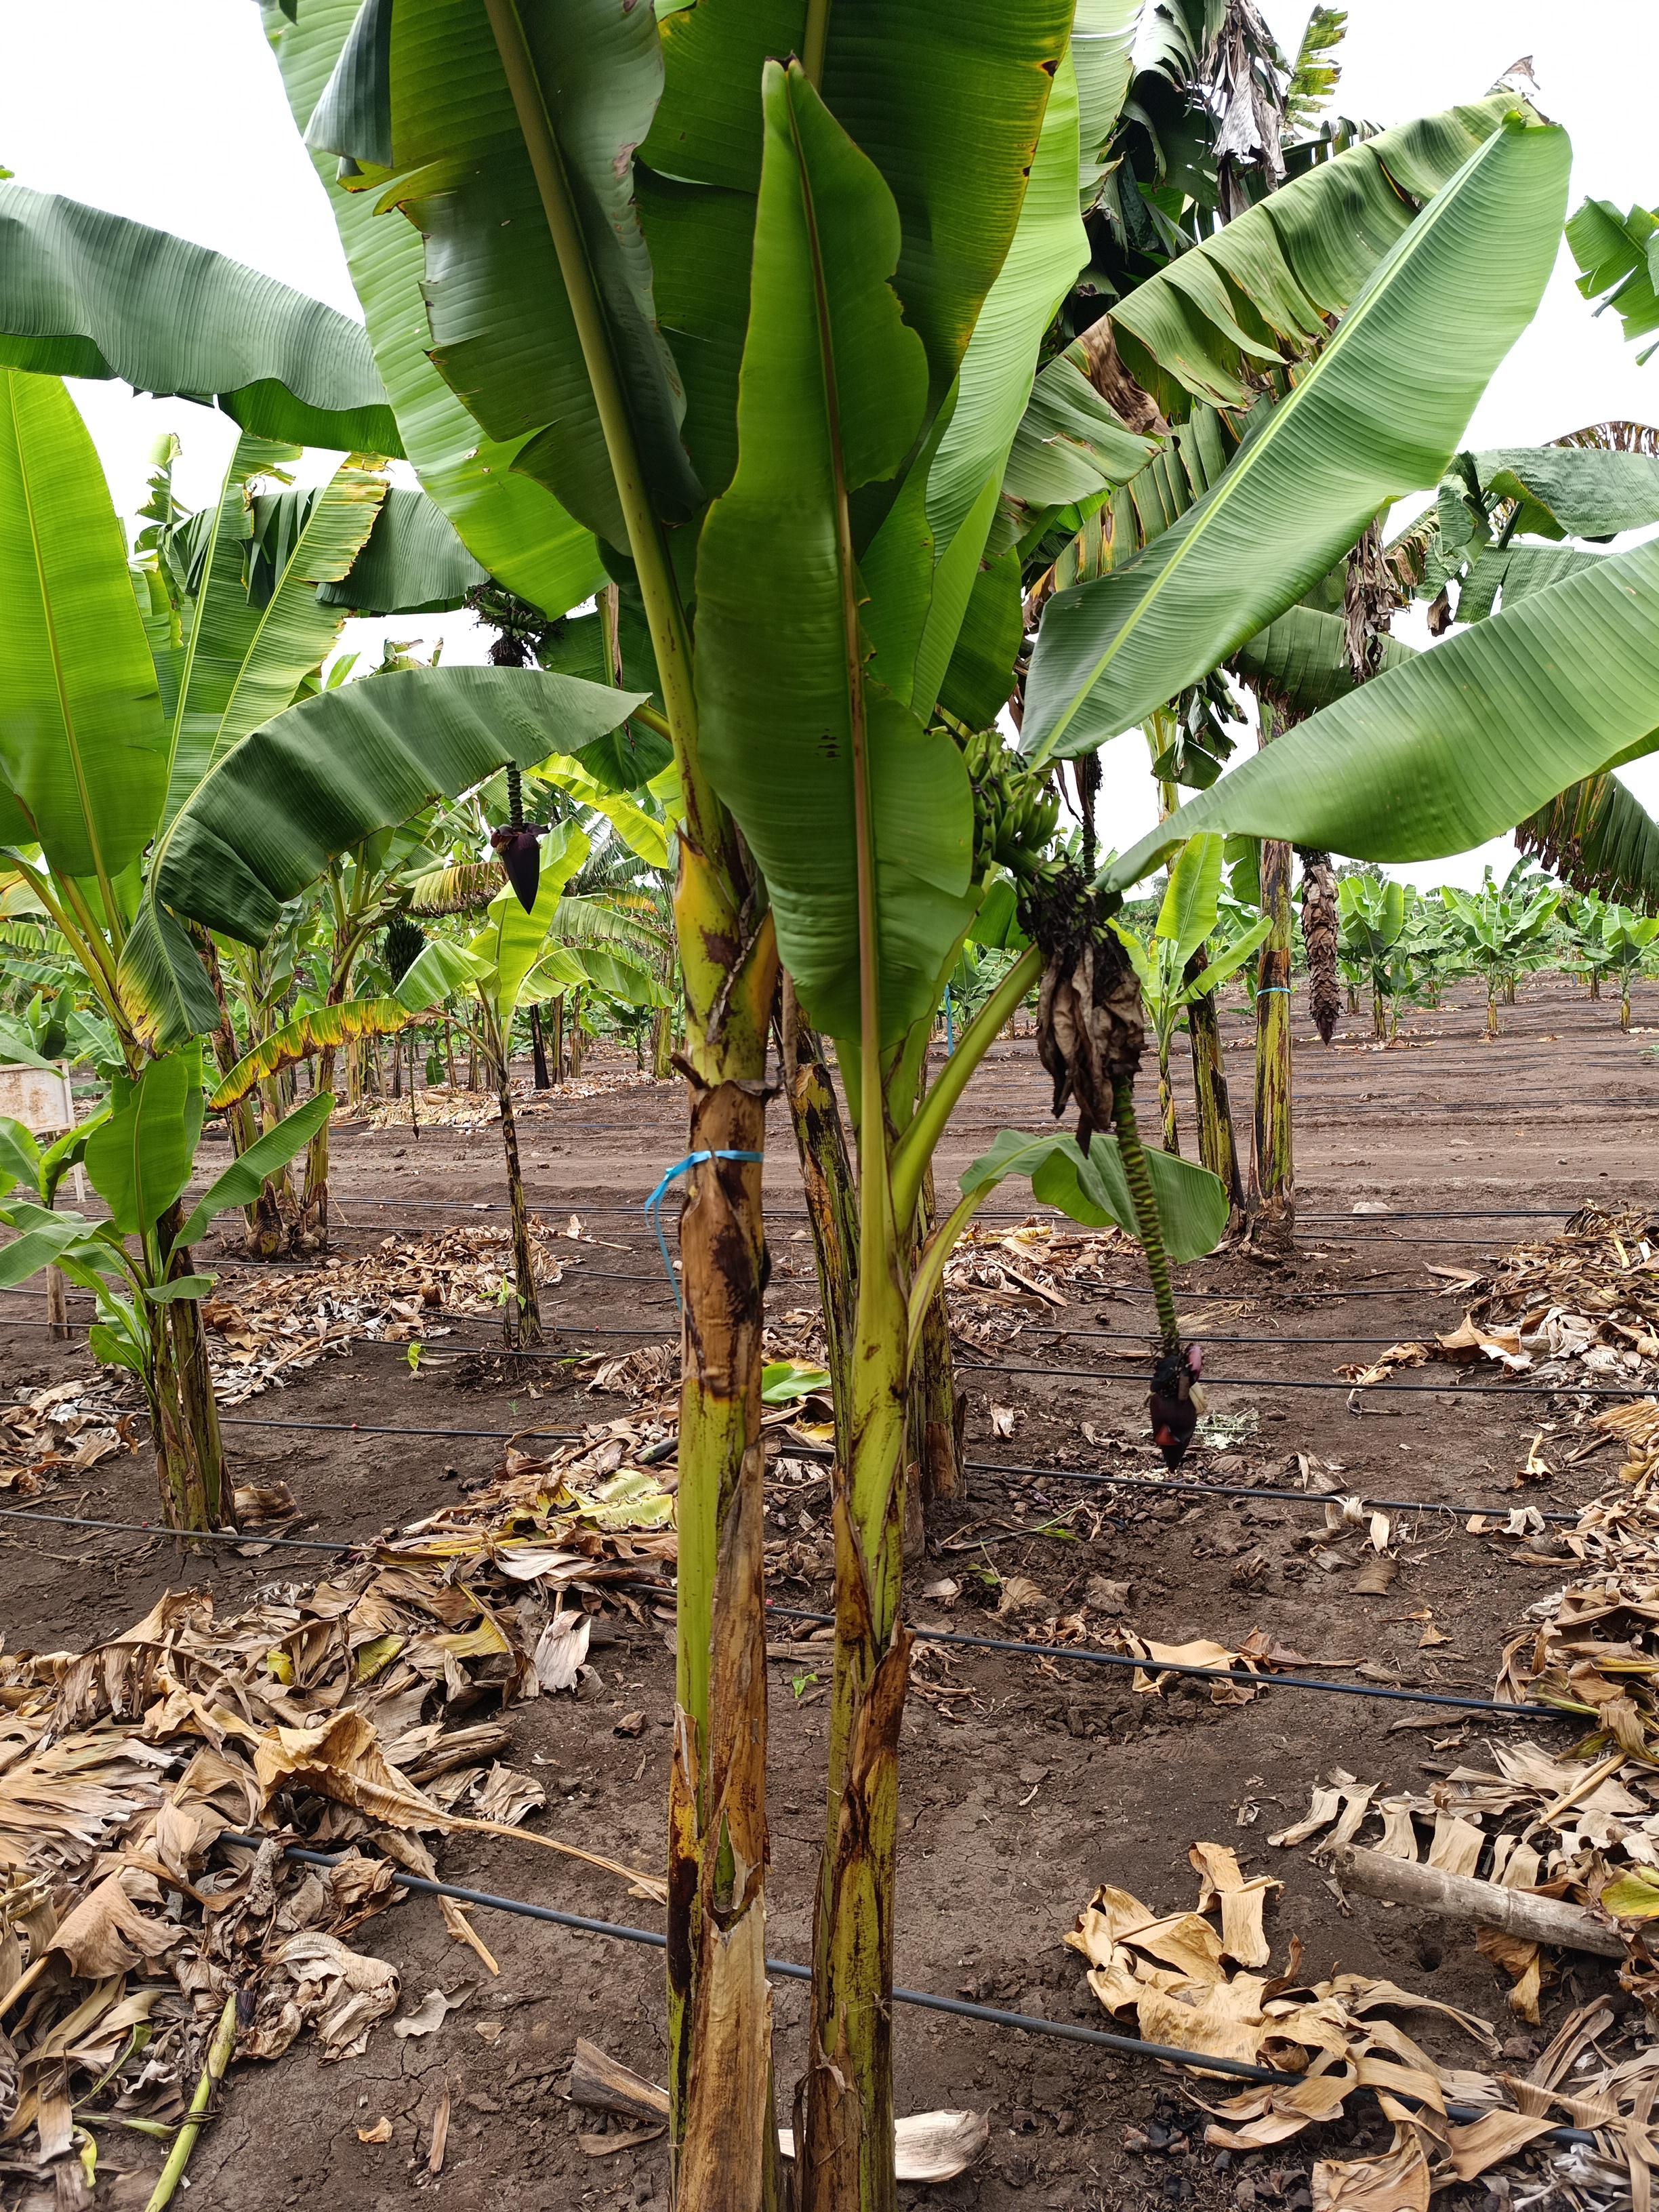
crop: banana
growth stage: development fruit
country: Tanzania
